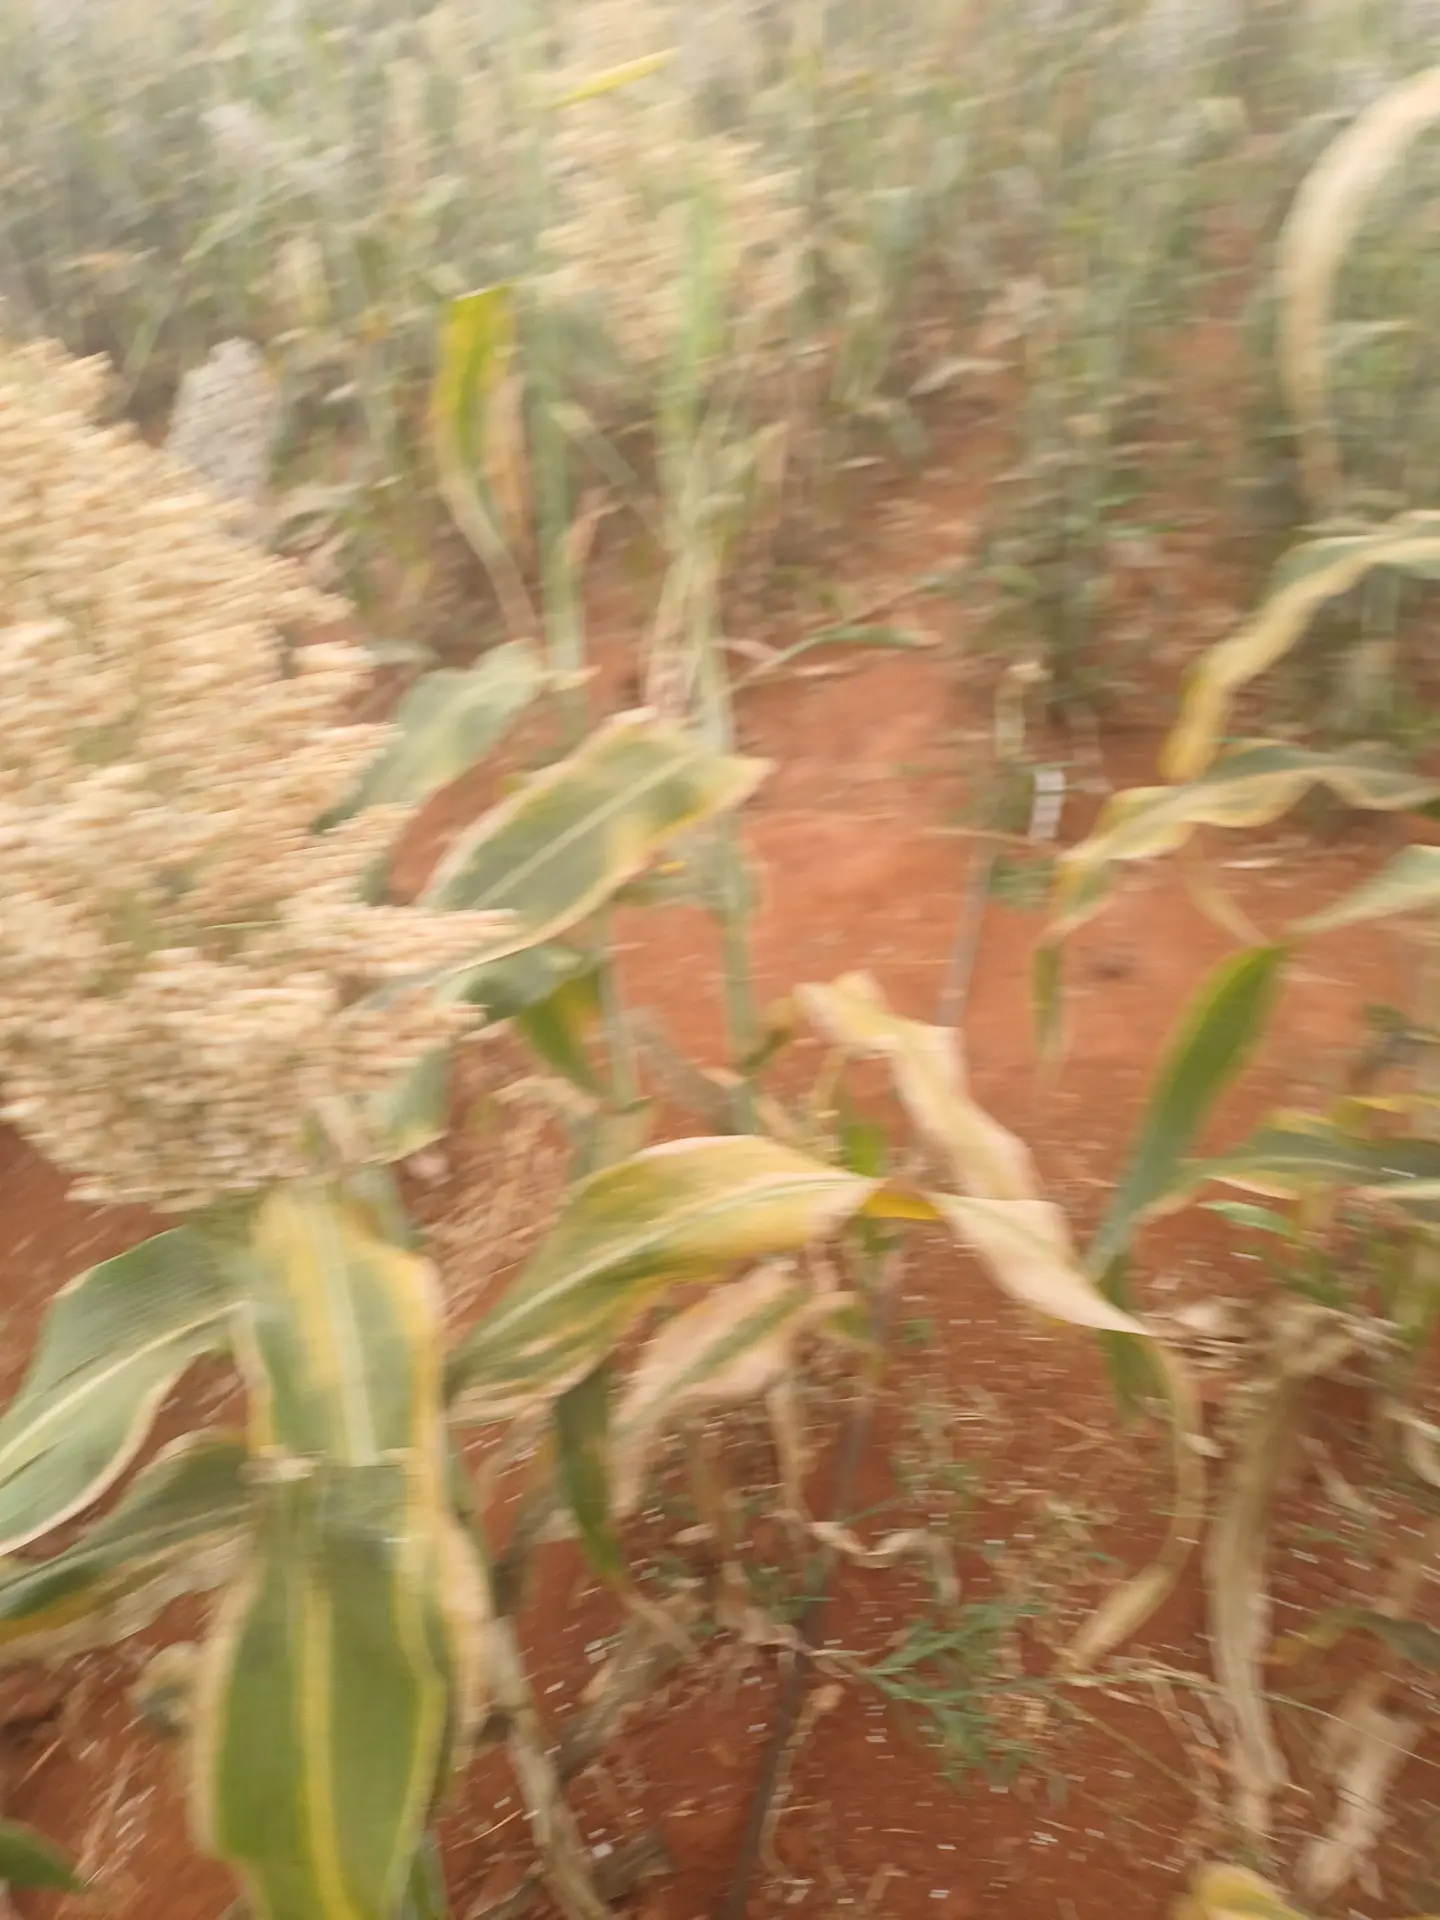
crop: sorghum
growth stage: maturity
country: Kenya
